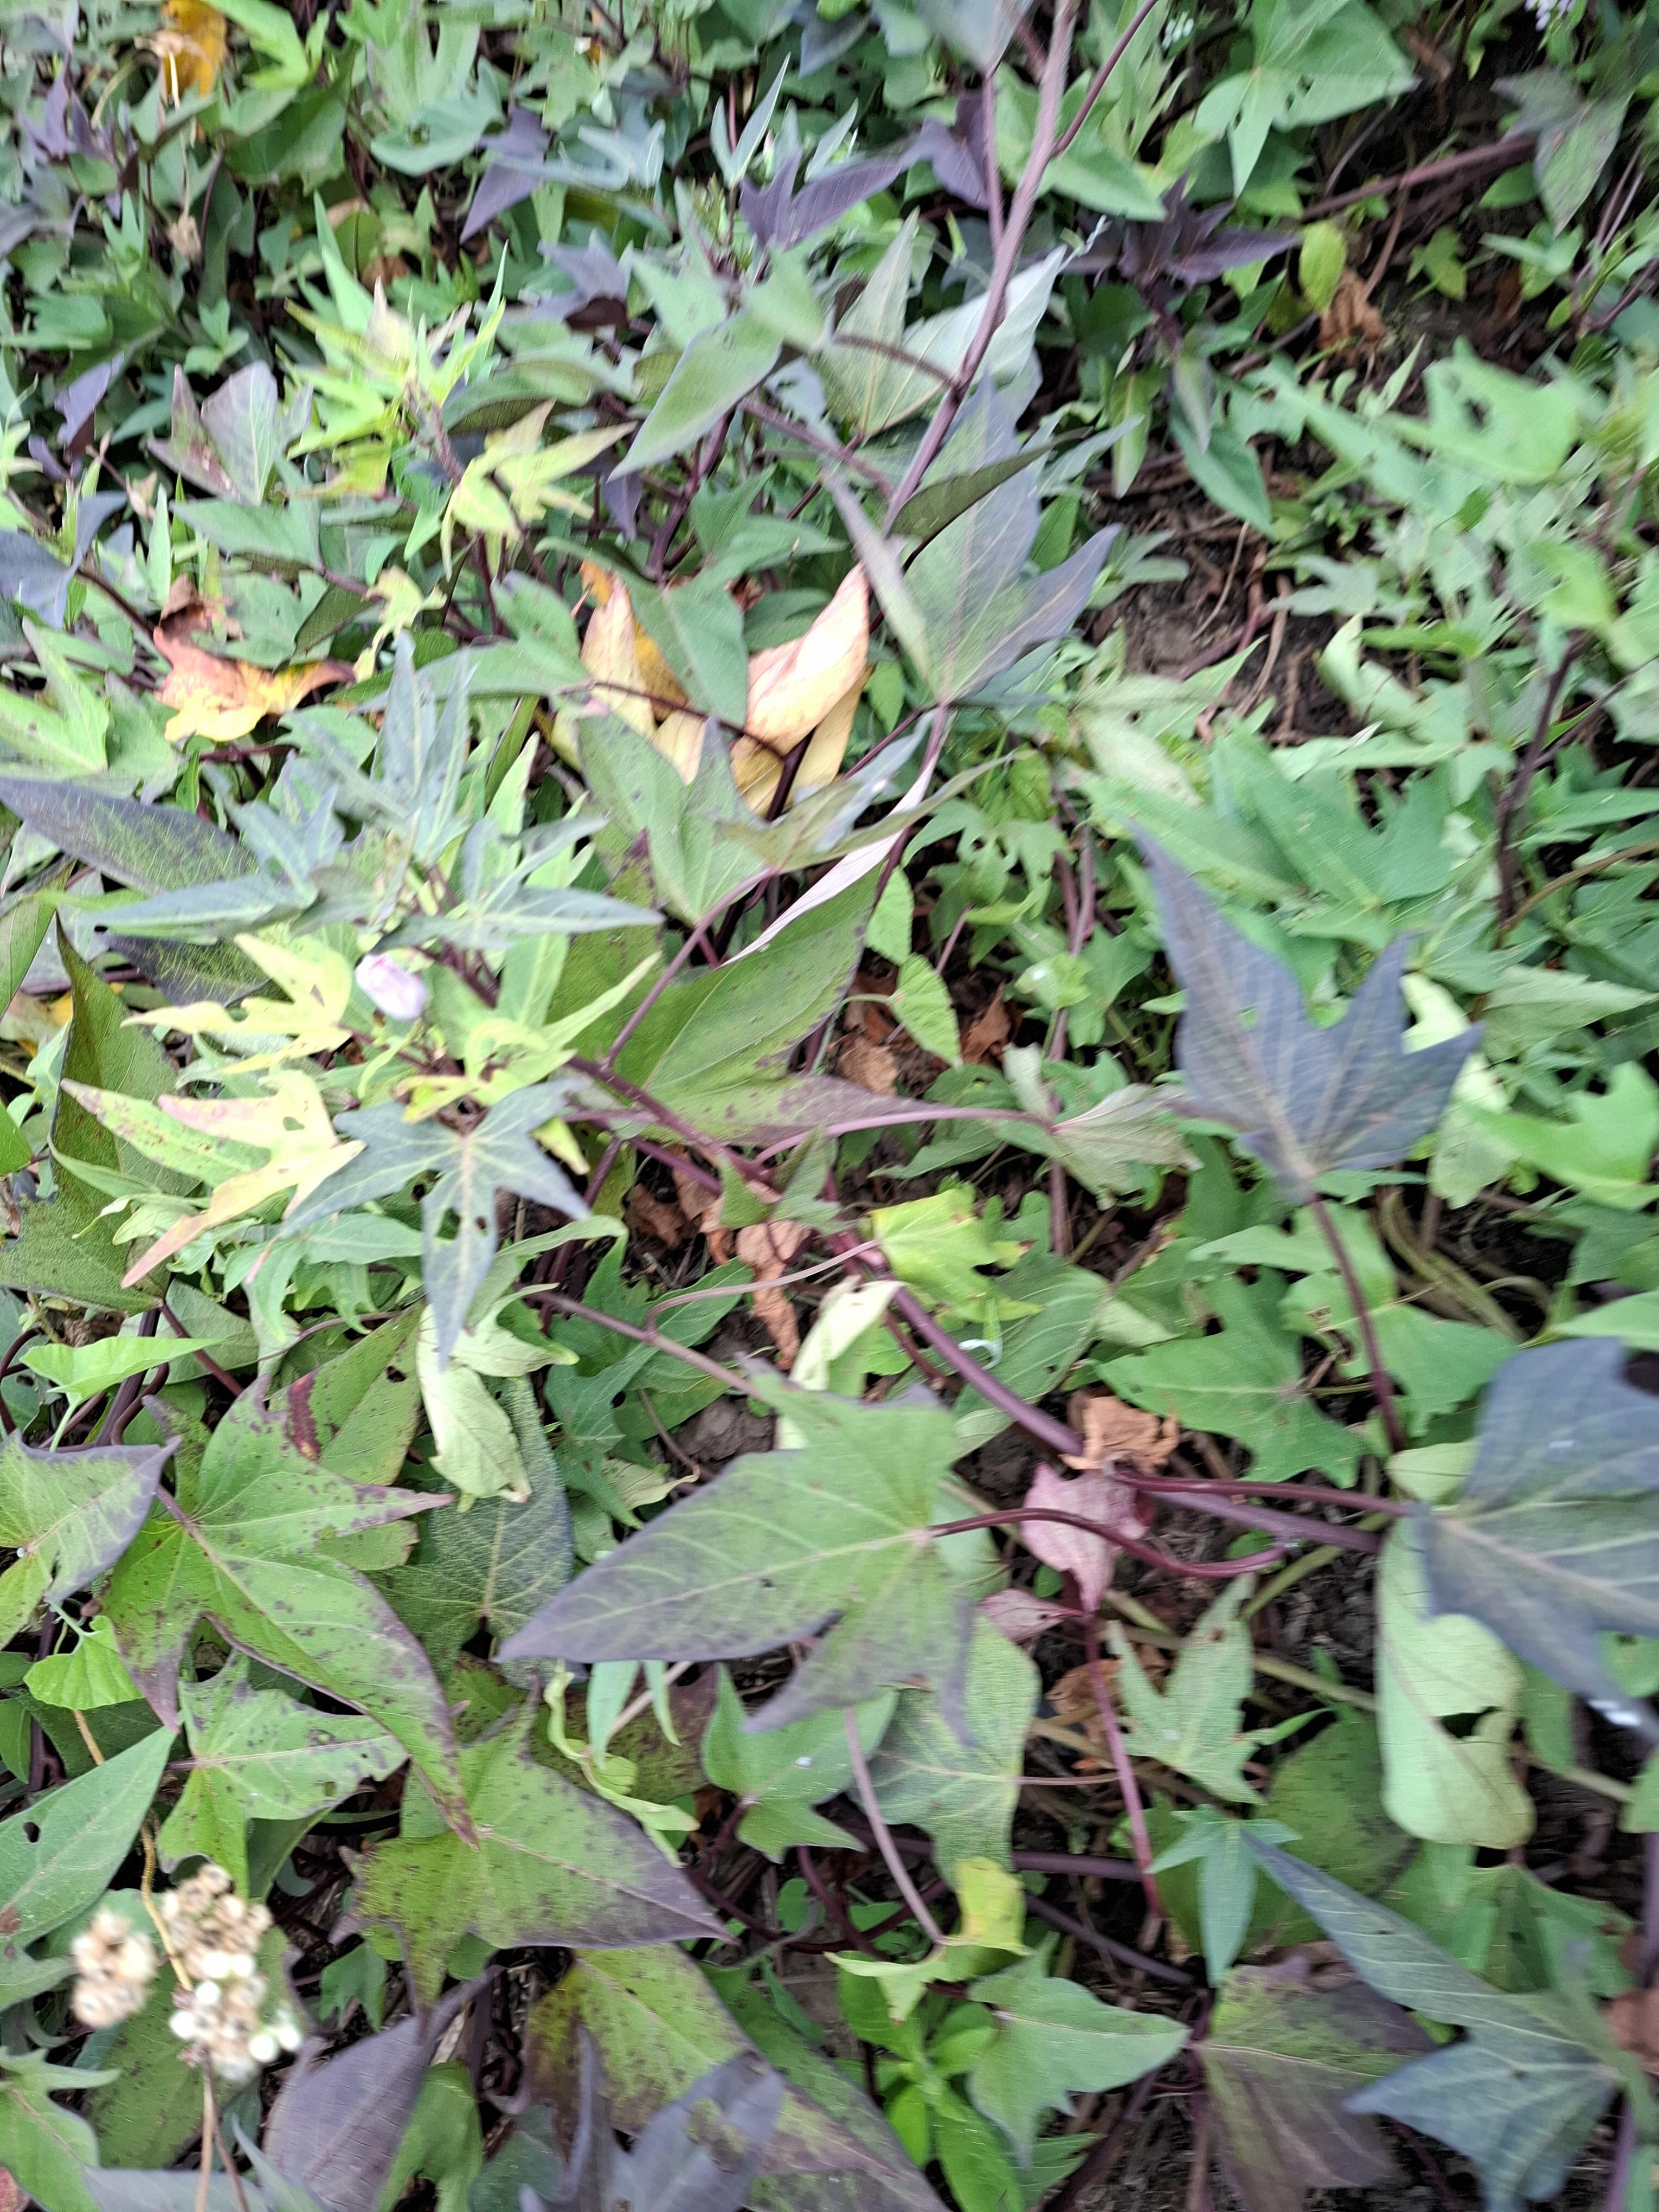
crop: sweet potato
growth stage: flowering
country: Tanzania
